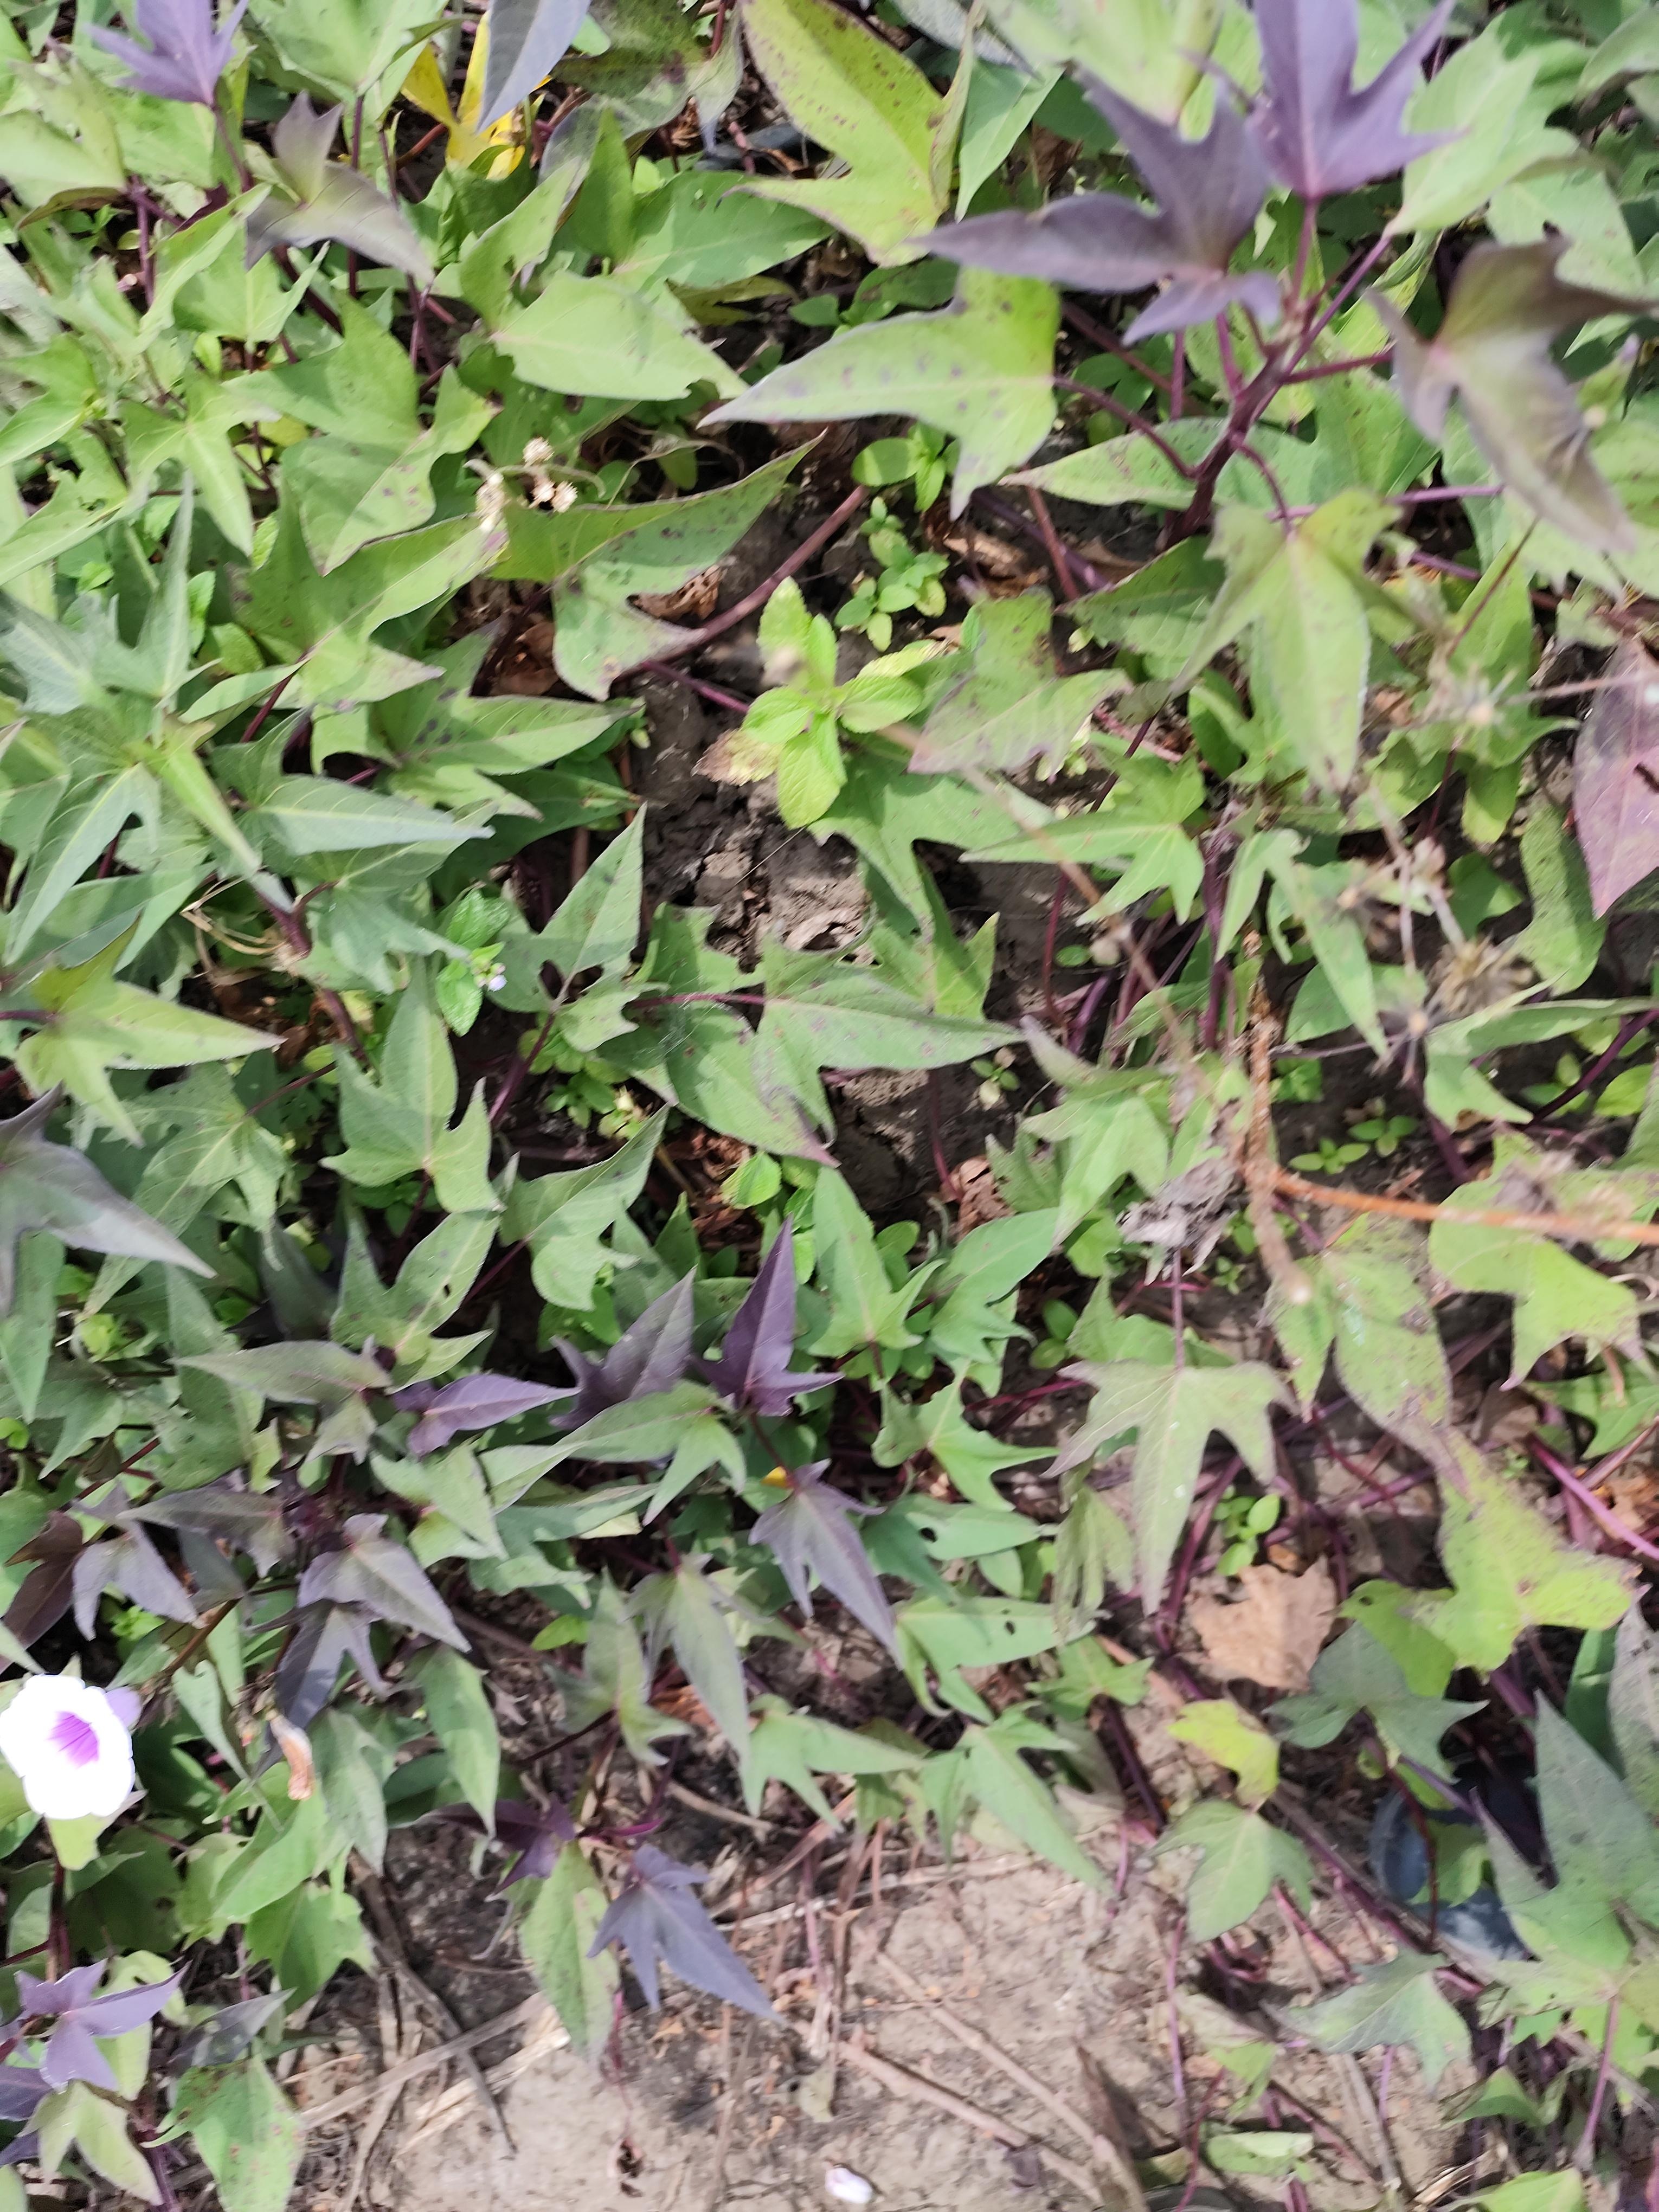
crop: sweet potato
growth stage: flowering
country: Tanzania
